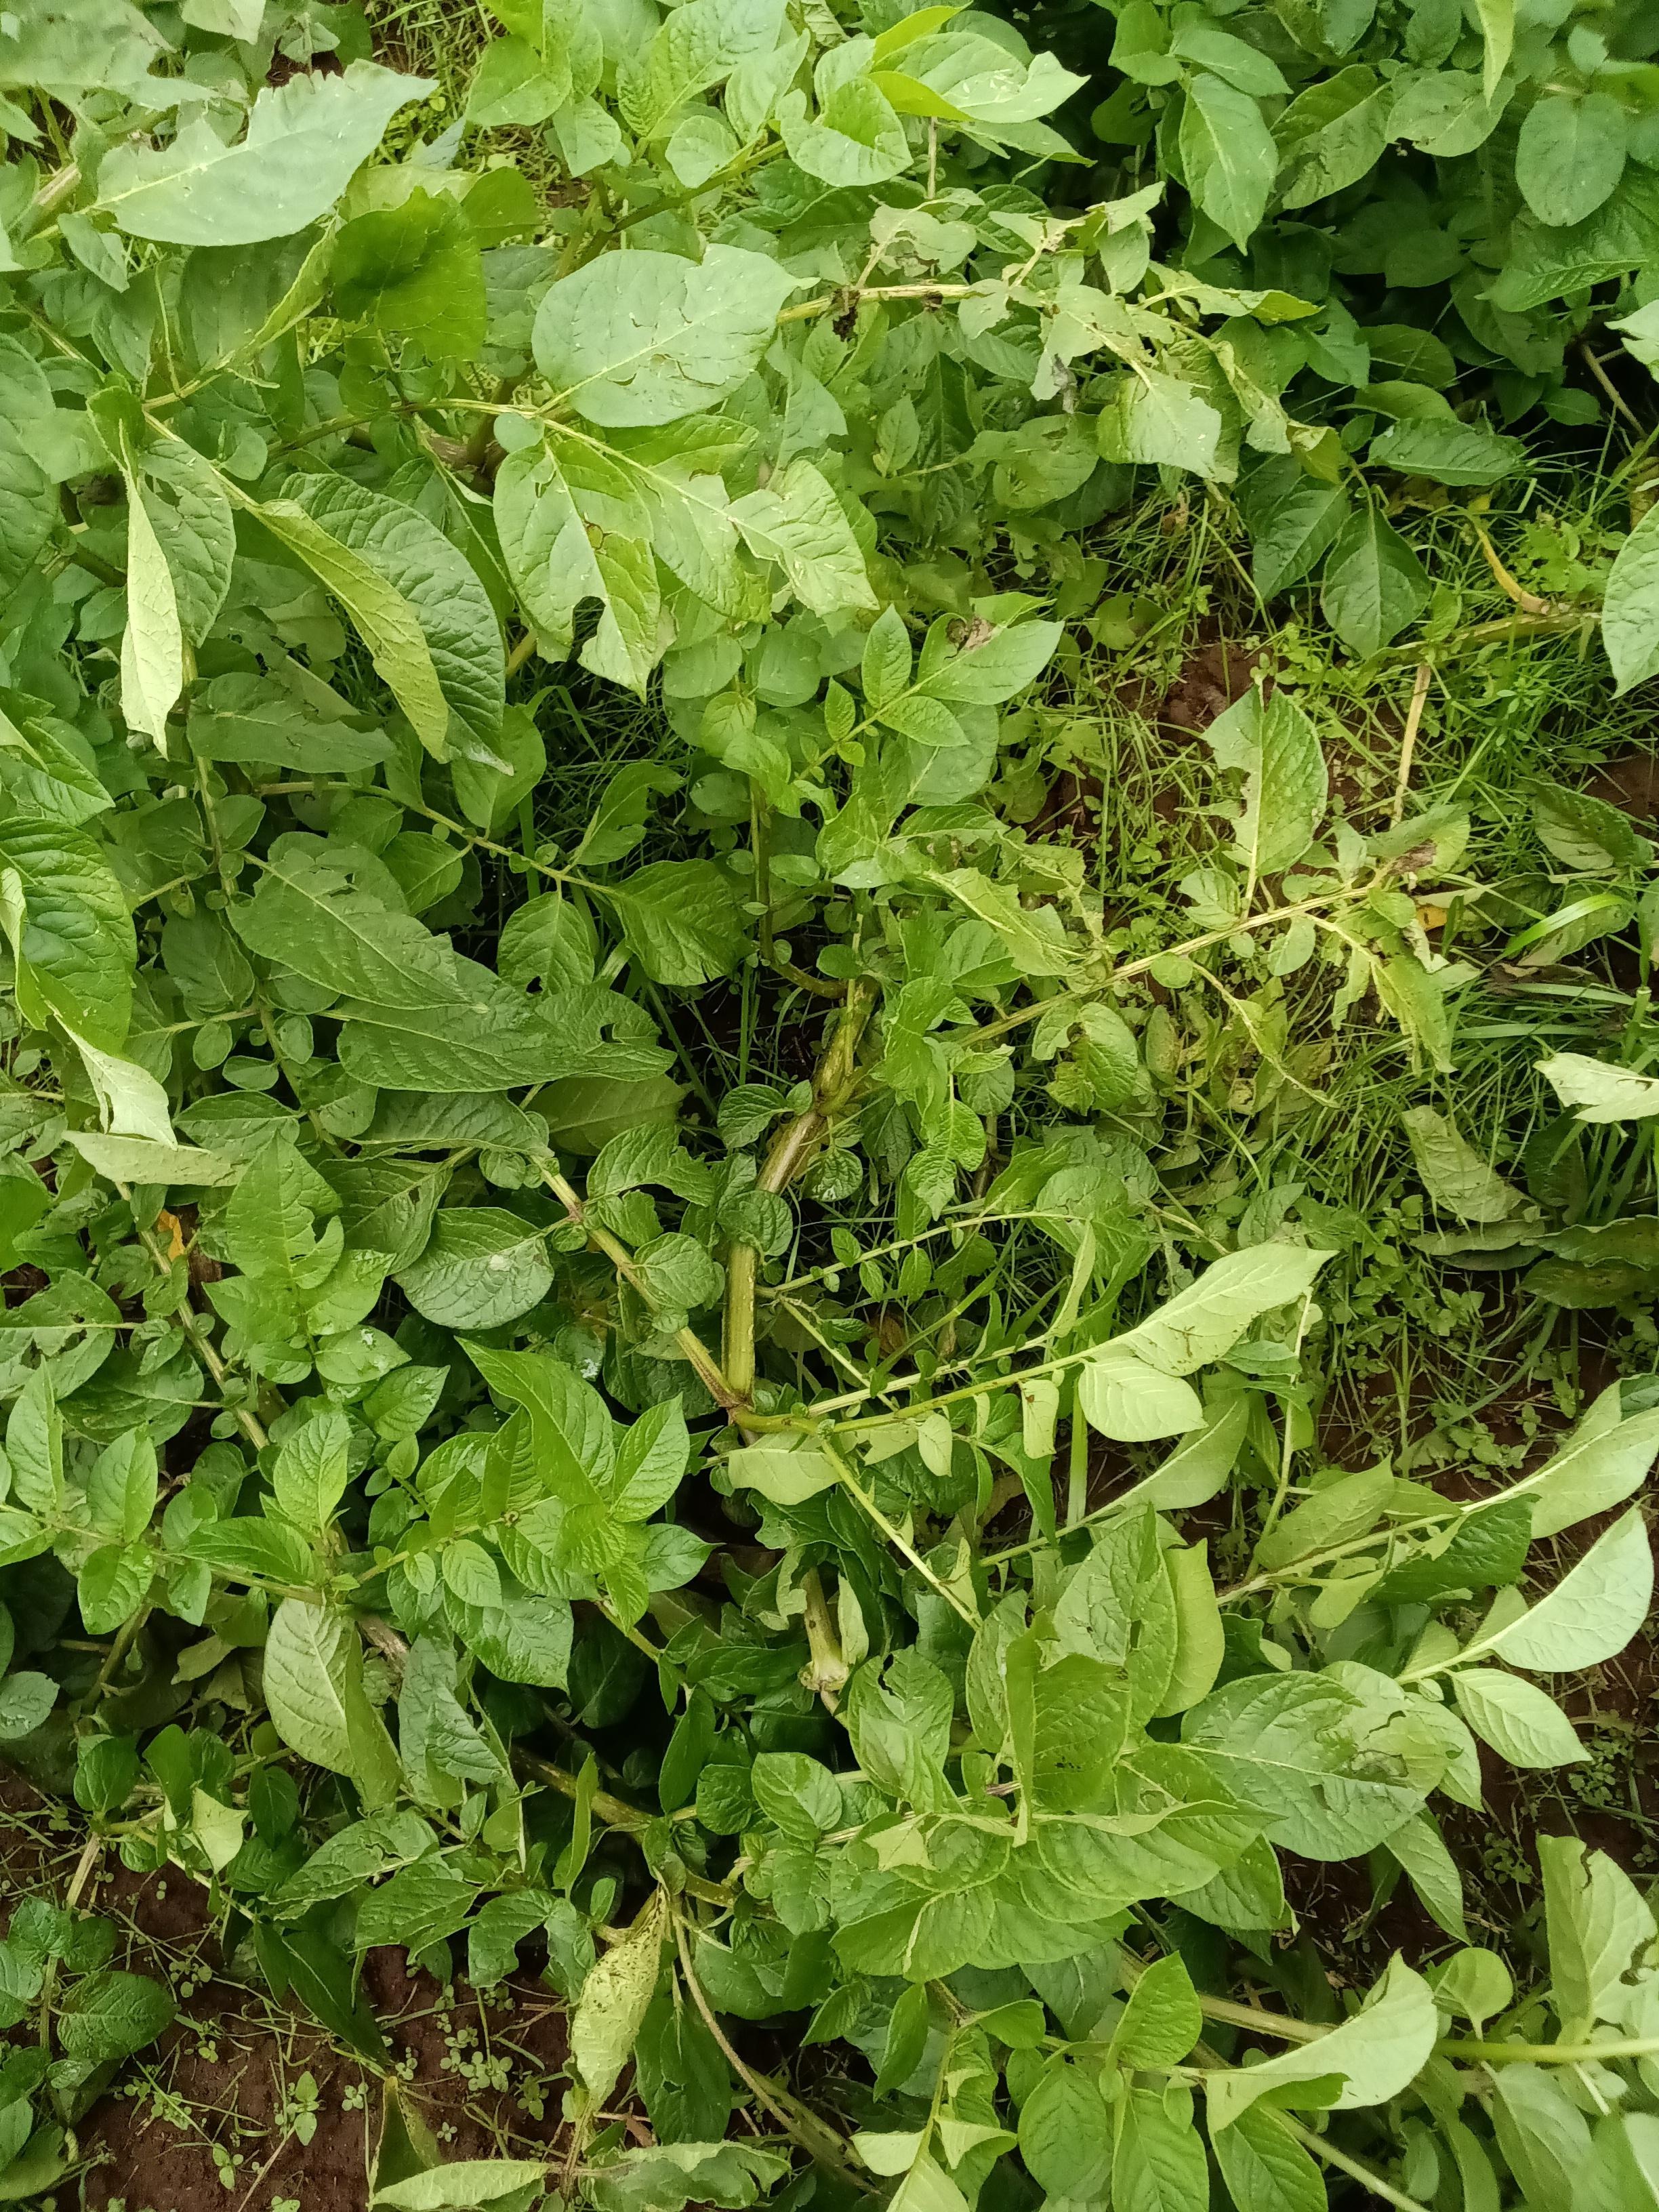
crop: potato
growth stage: vegetative
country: Kenya
